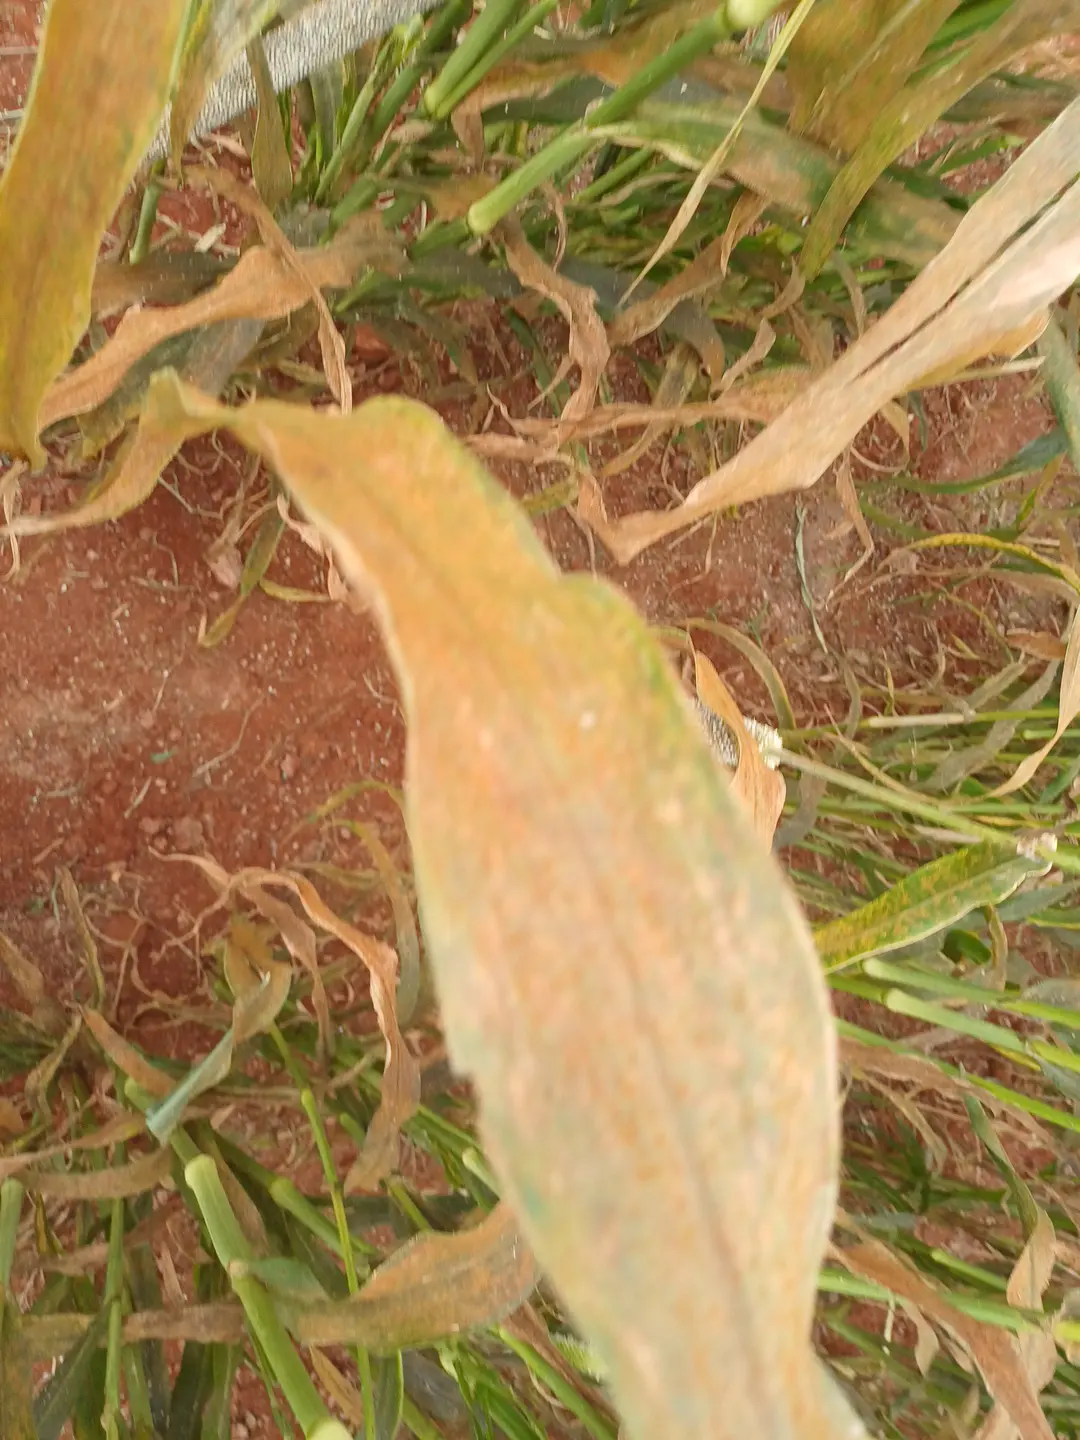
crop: pearl millet
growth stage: filling grain
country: Kenya
